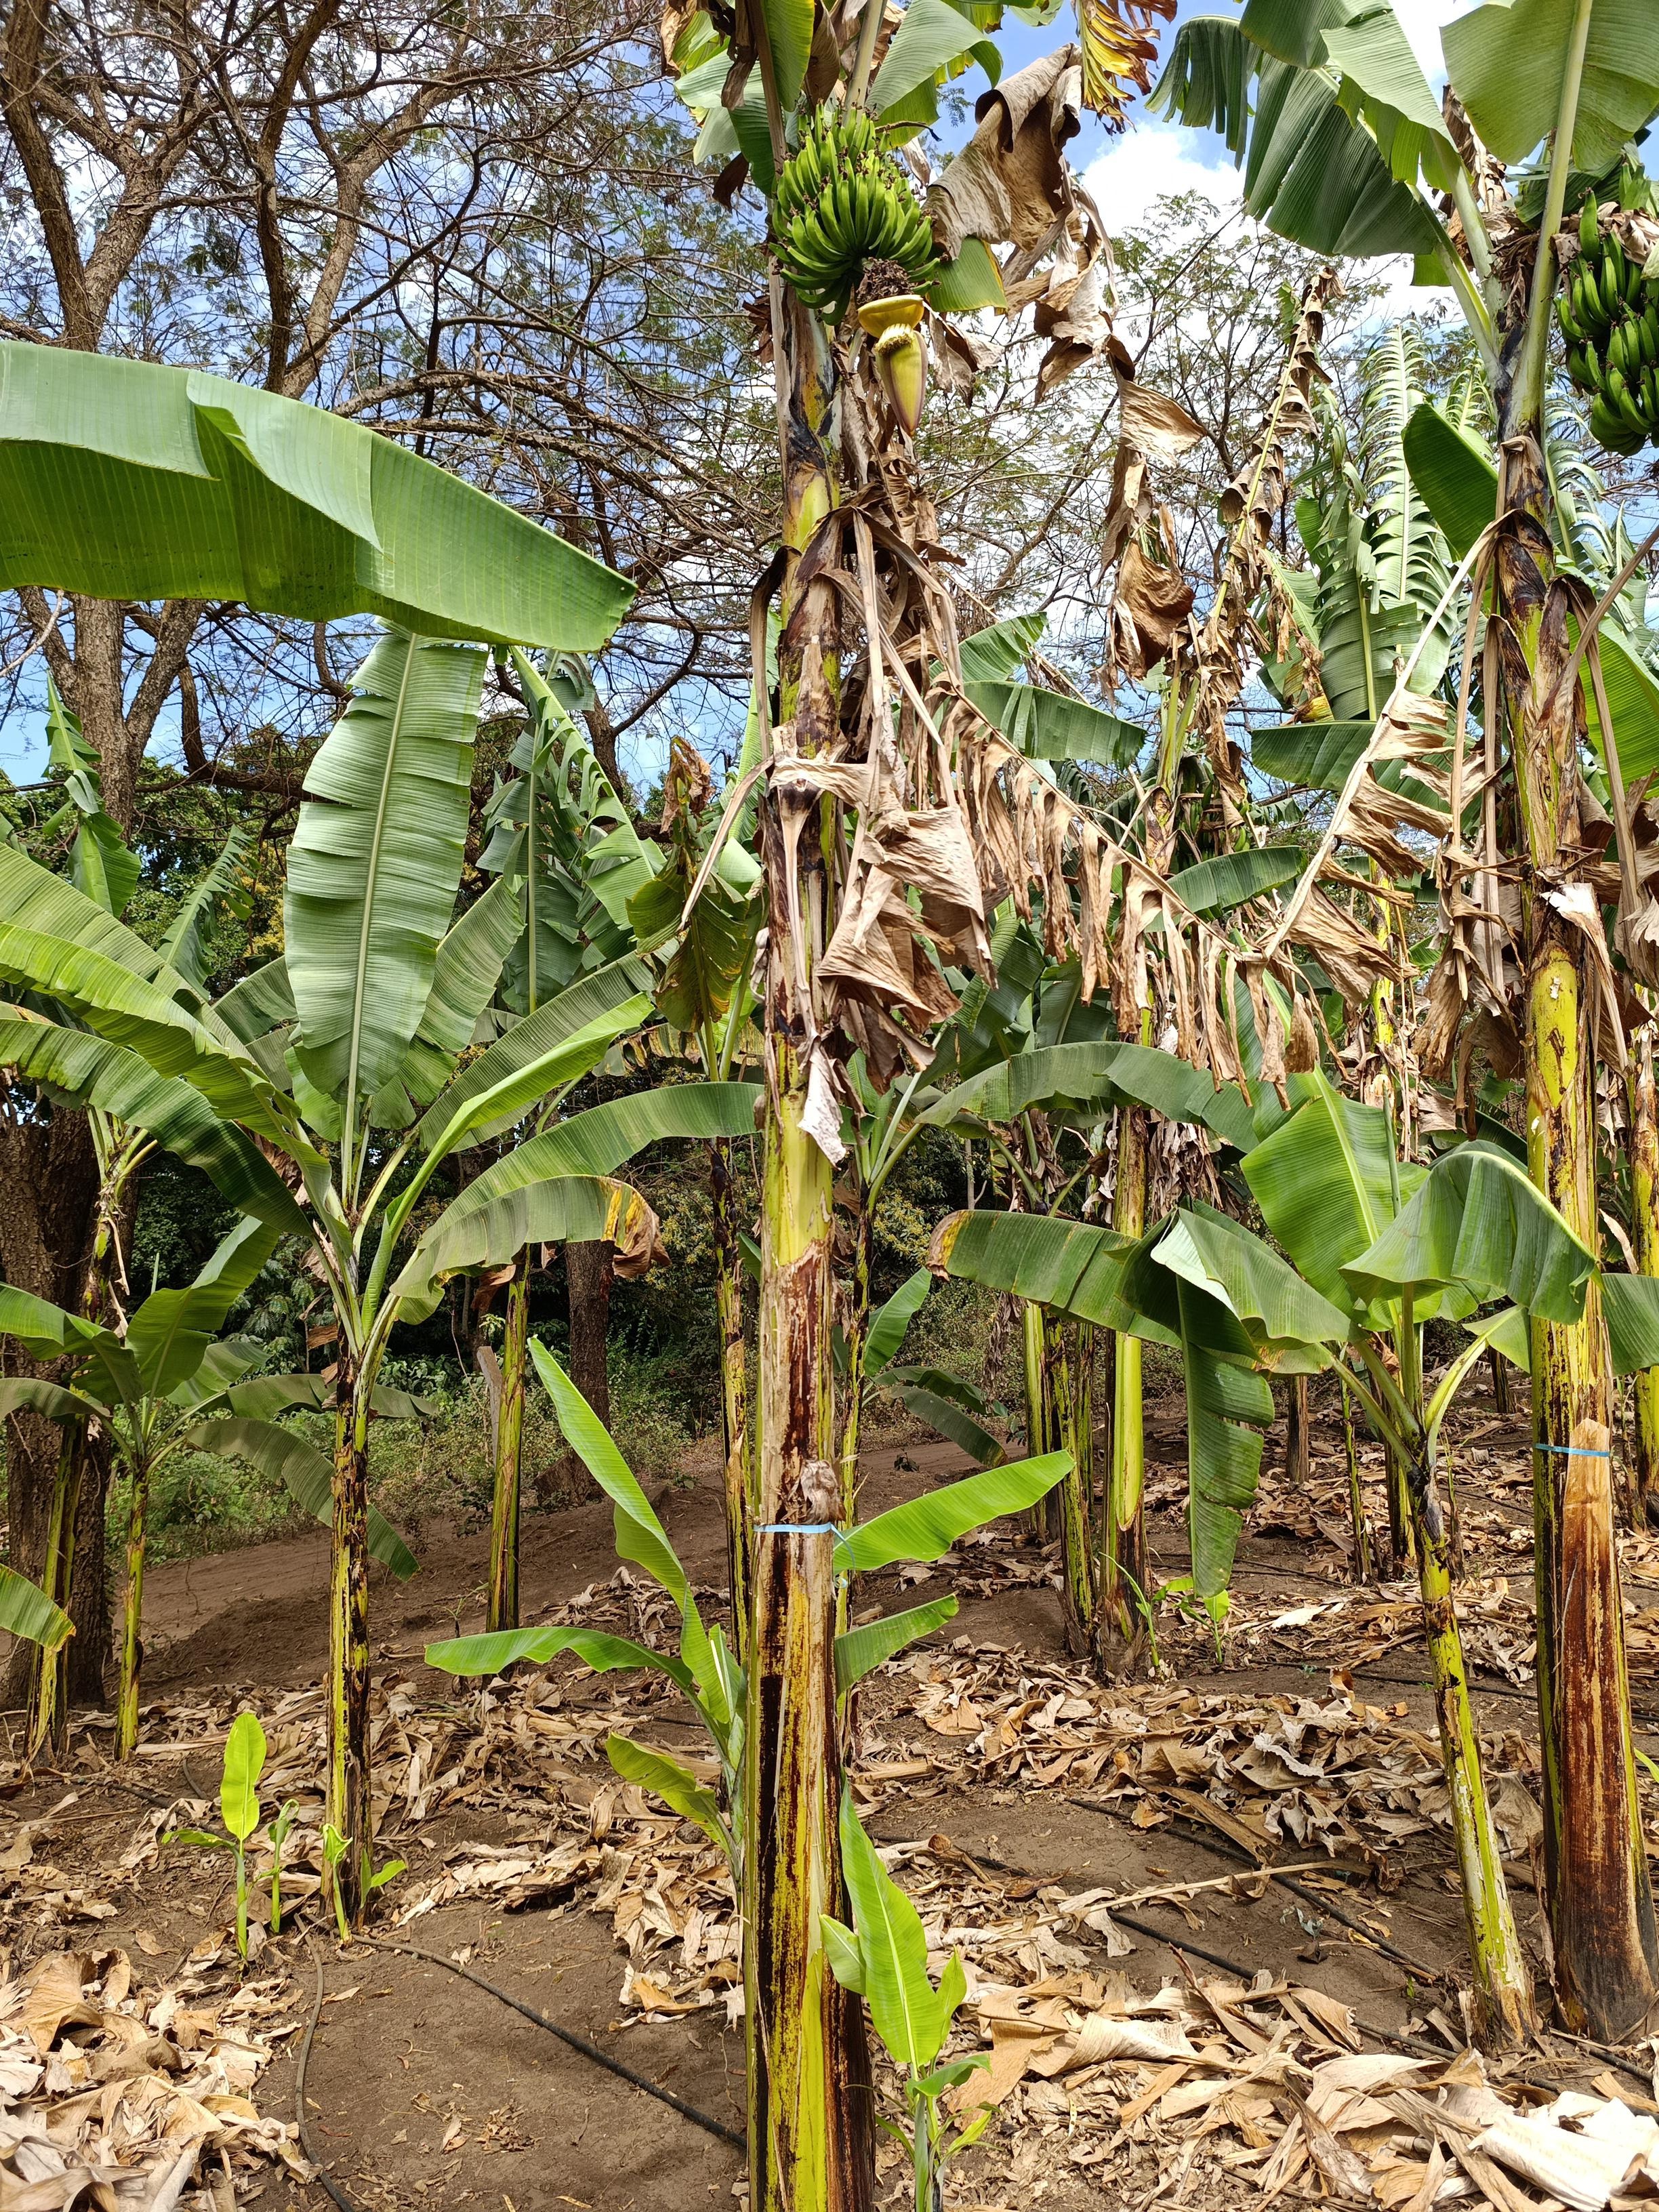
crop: banana
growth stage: development fruit
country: Tanzania
